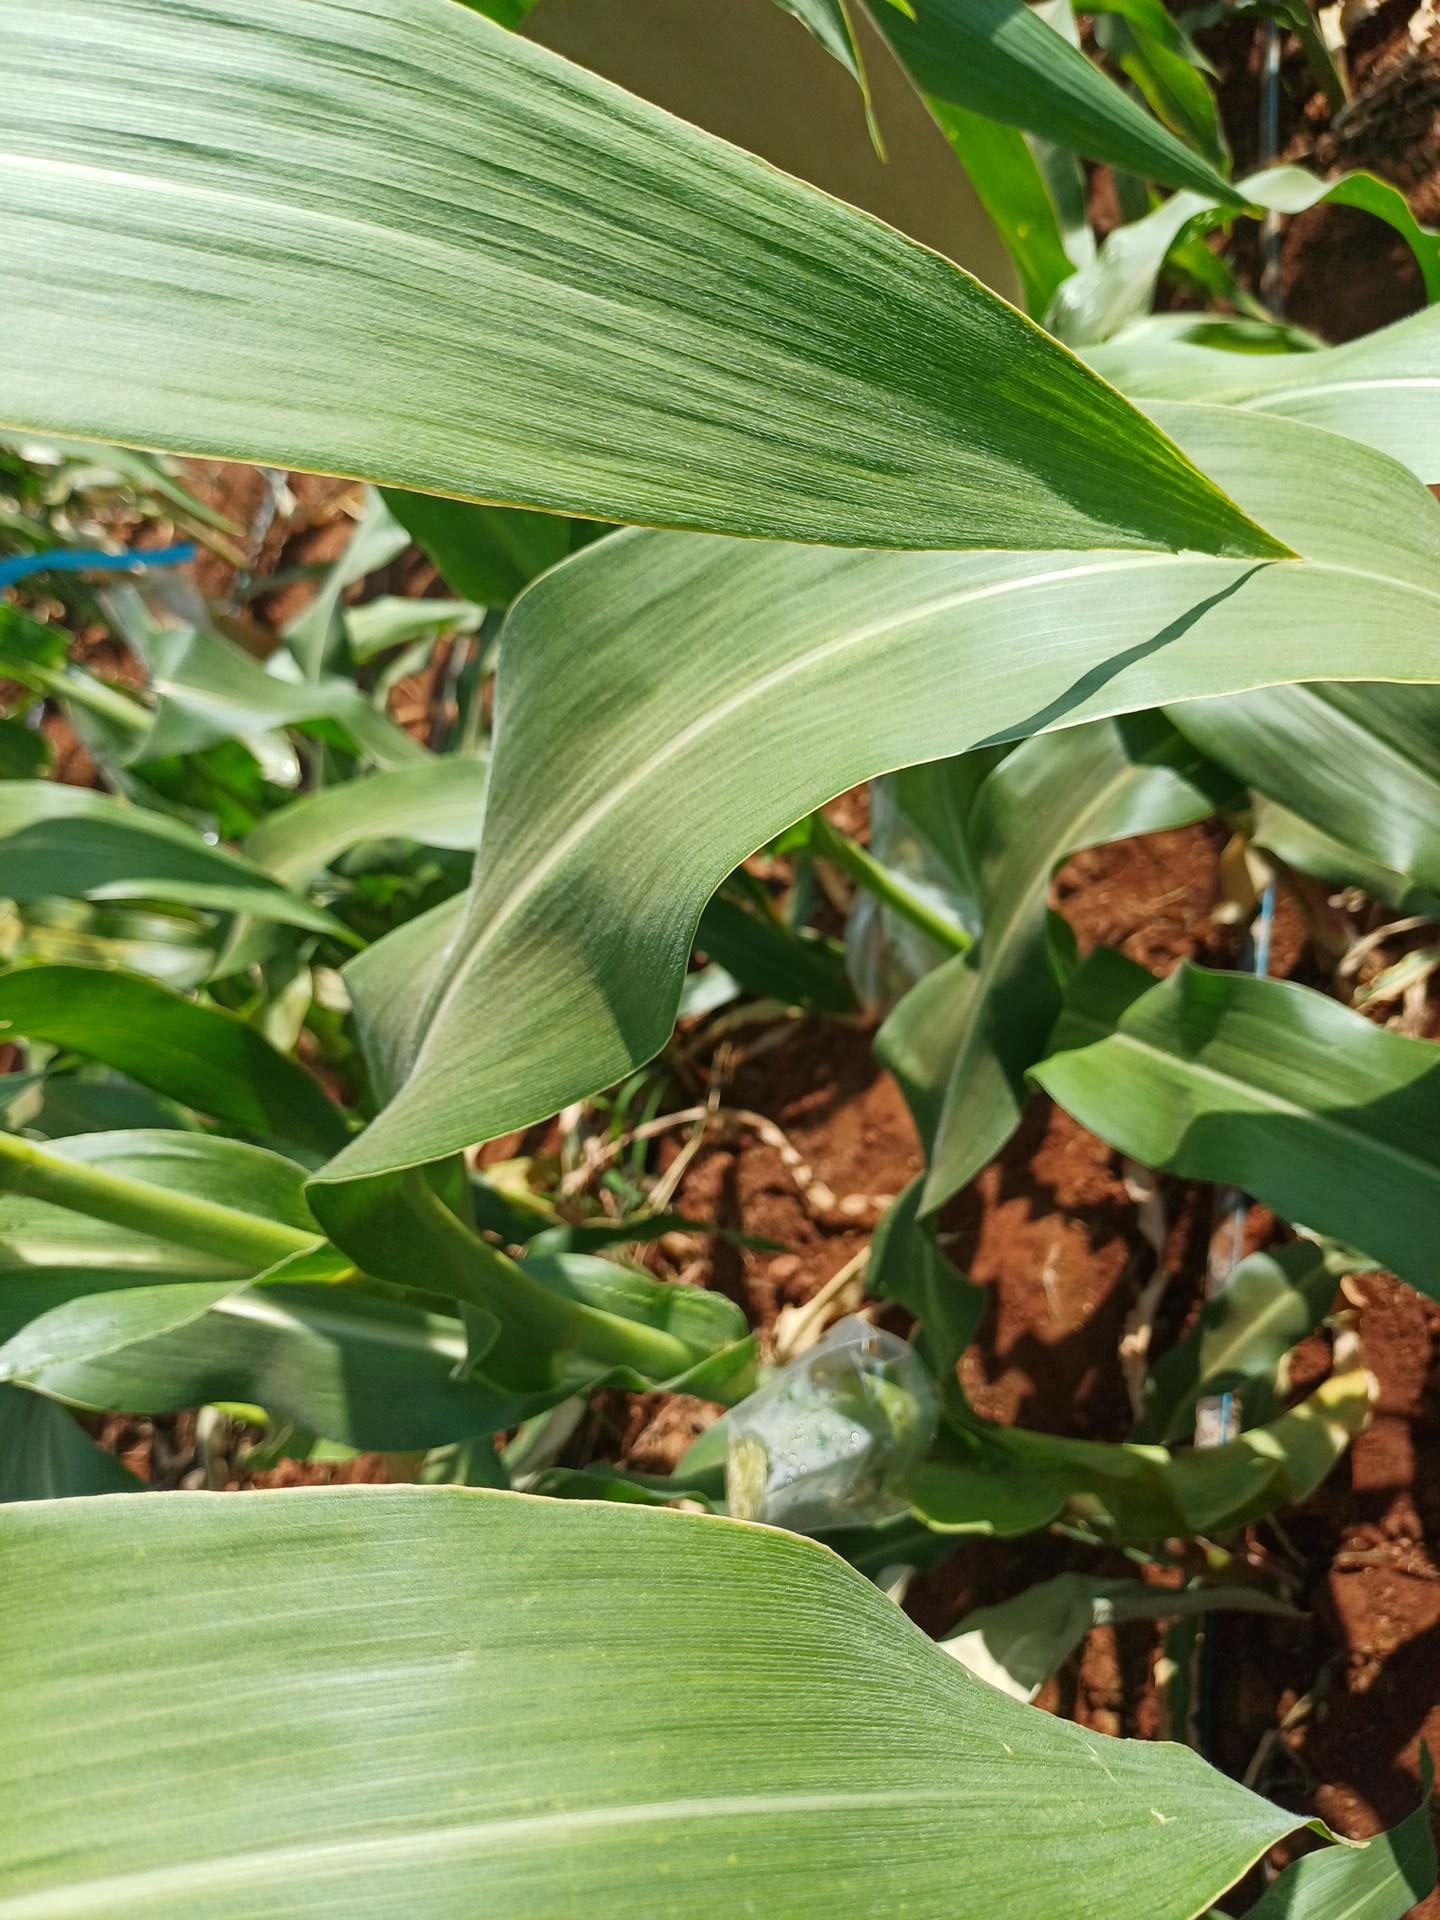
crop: maize
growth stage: flowering
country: Kenya
